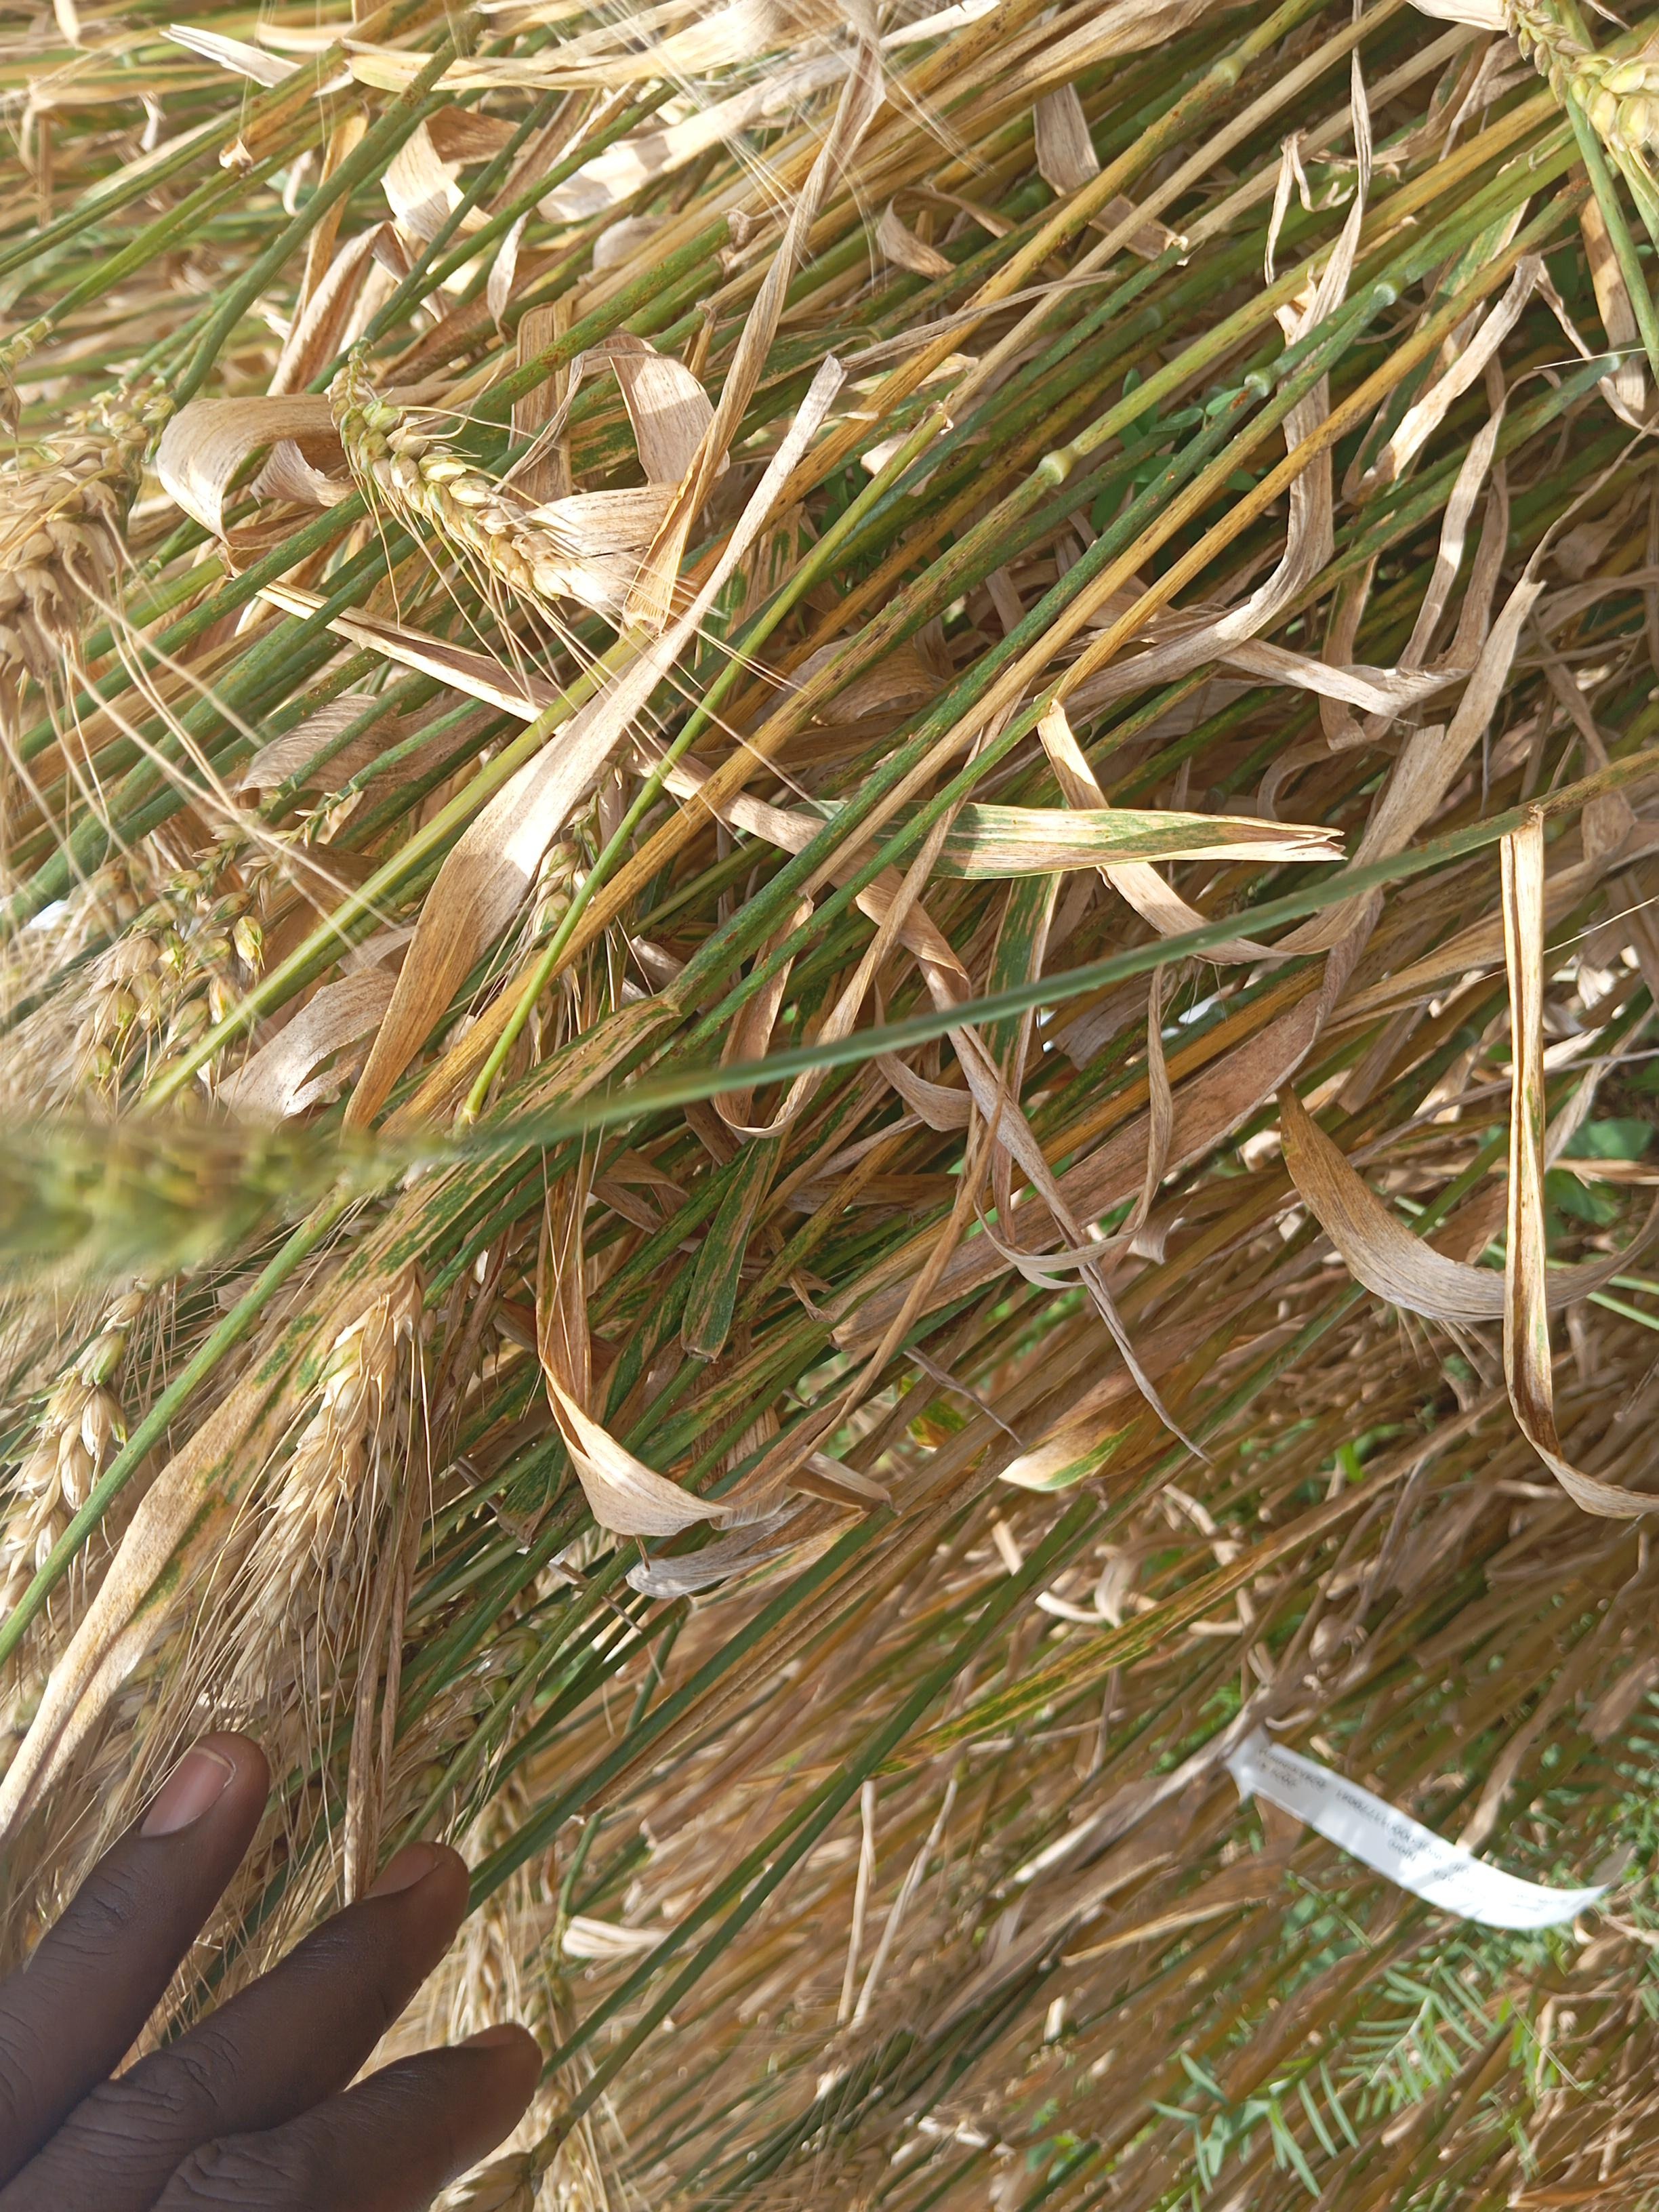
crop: wheat
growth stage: maturity
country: Kenya
